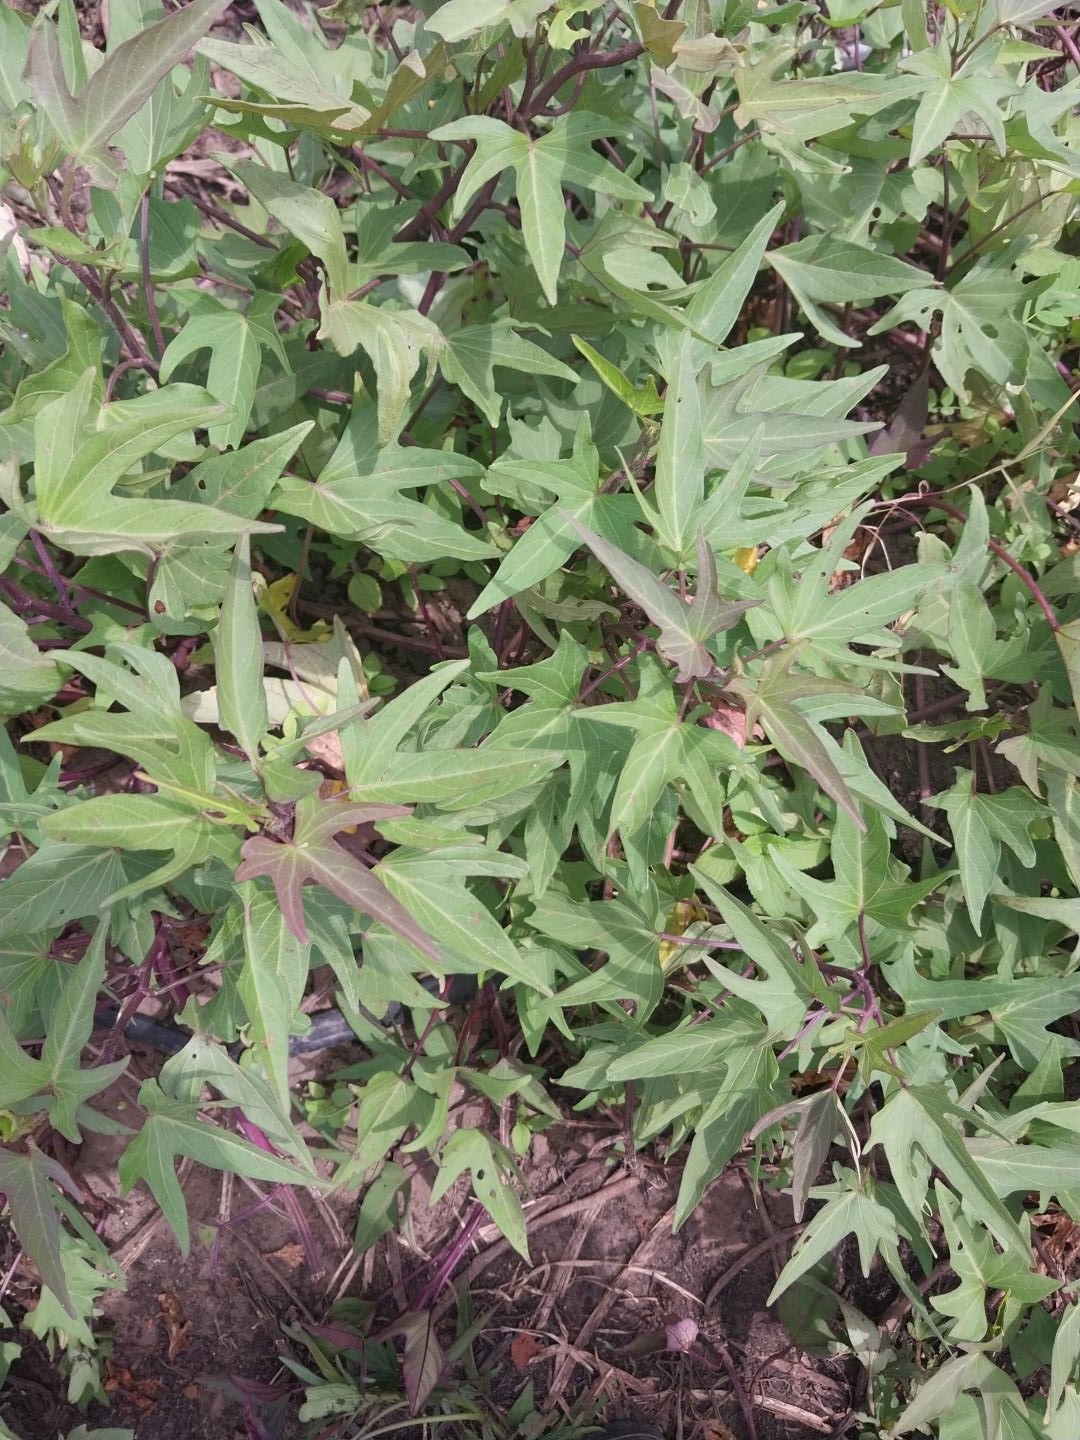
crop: sweet potato
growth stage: flowering
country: Tanzania
